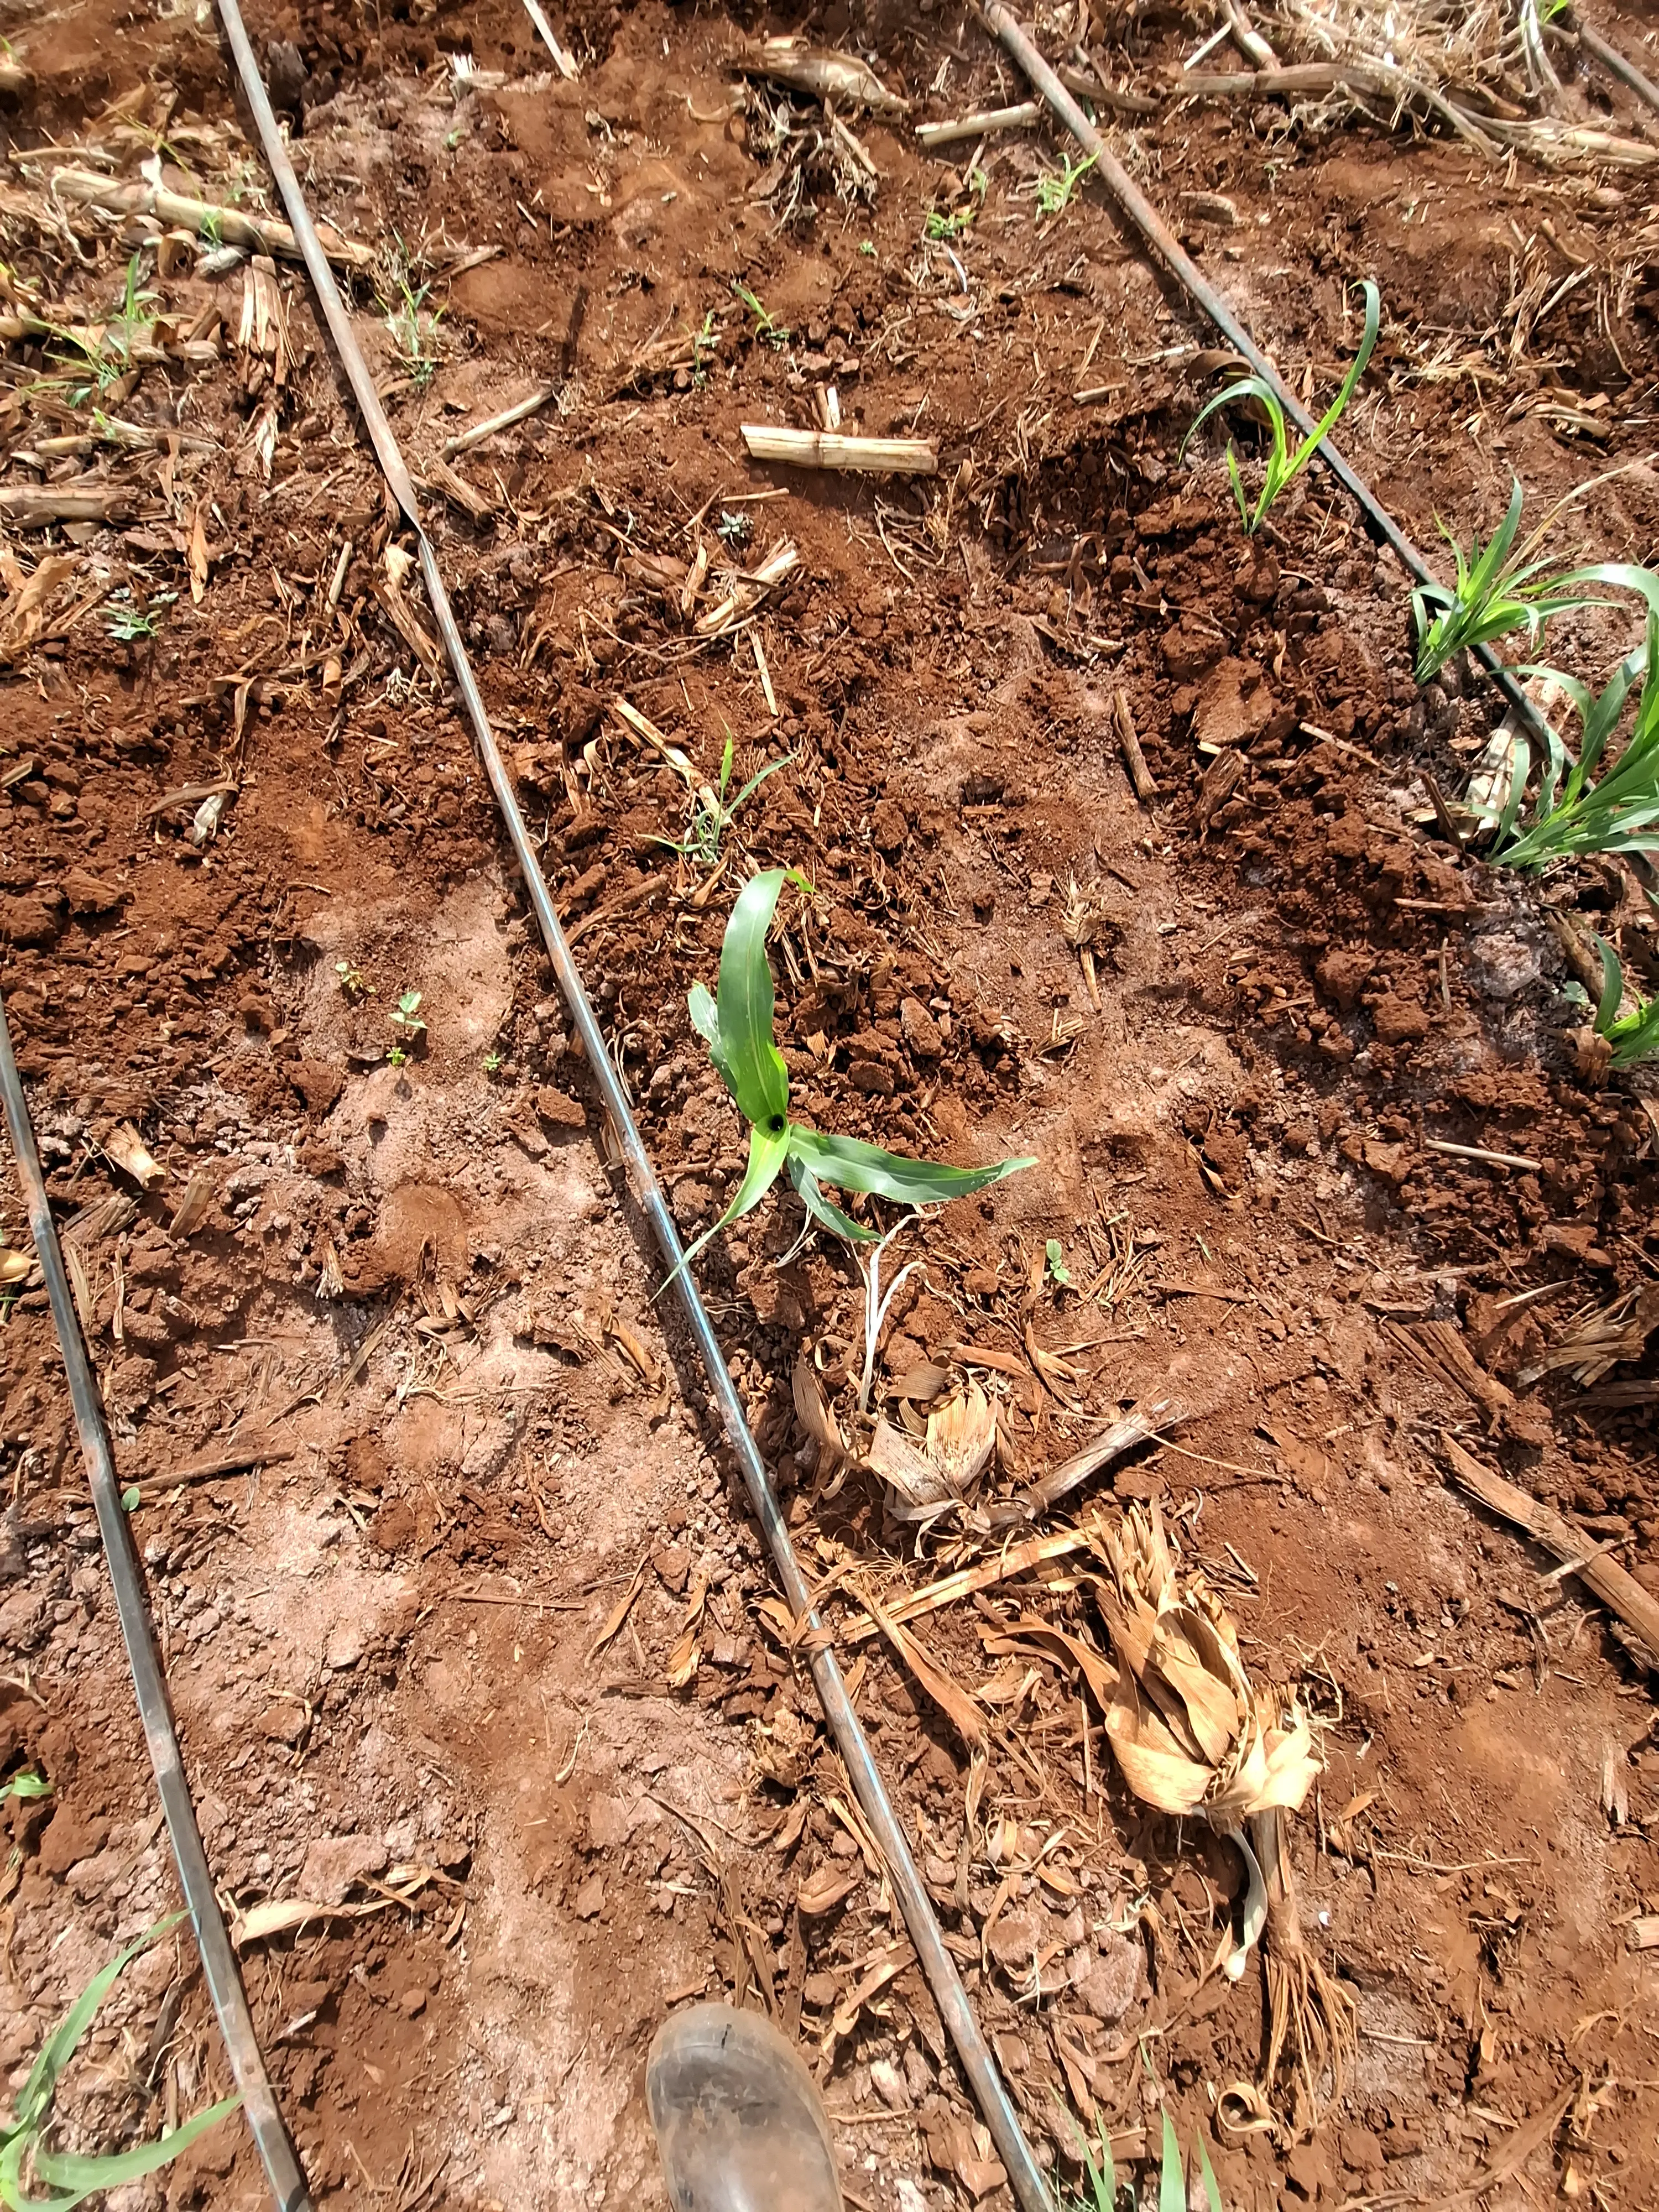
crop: sorghum
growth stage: vegetative
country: Kenya
